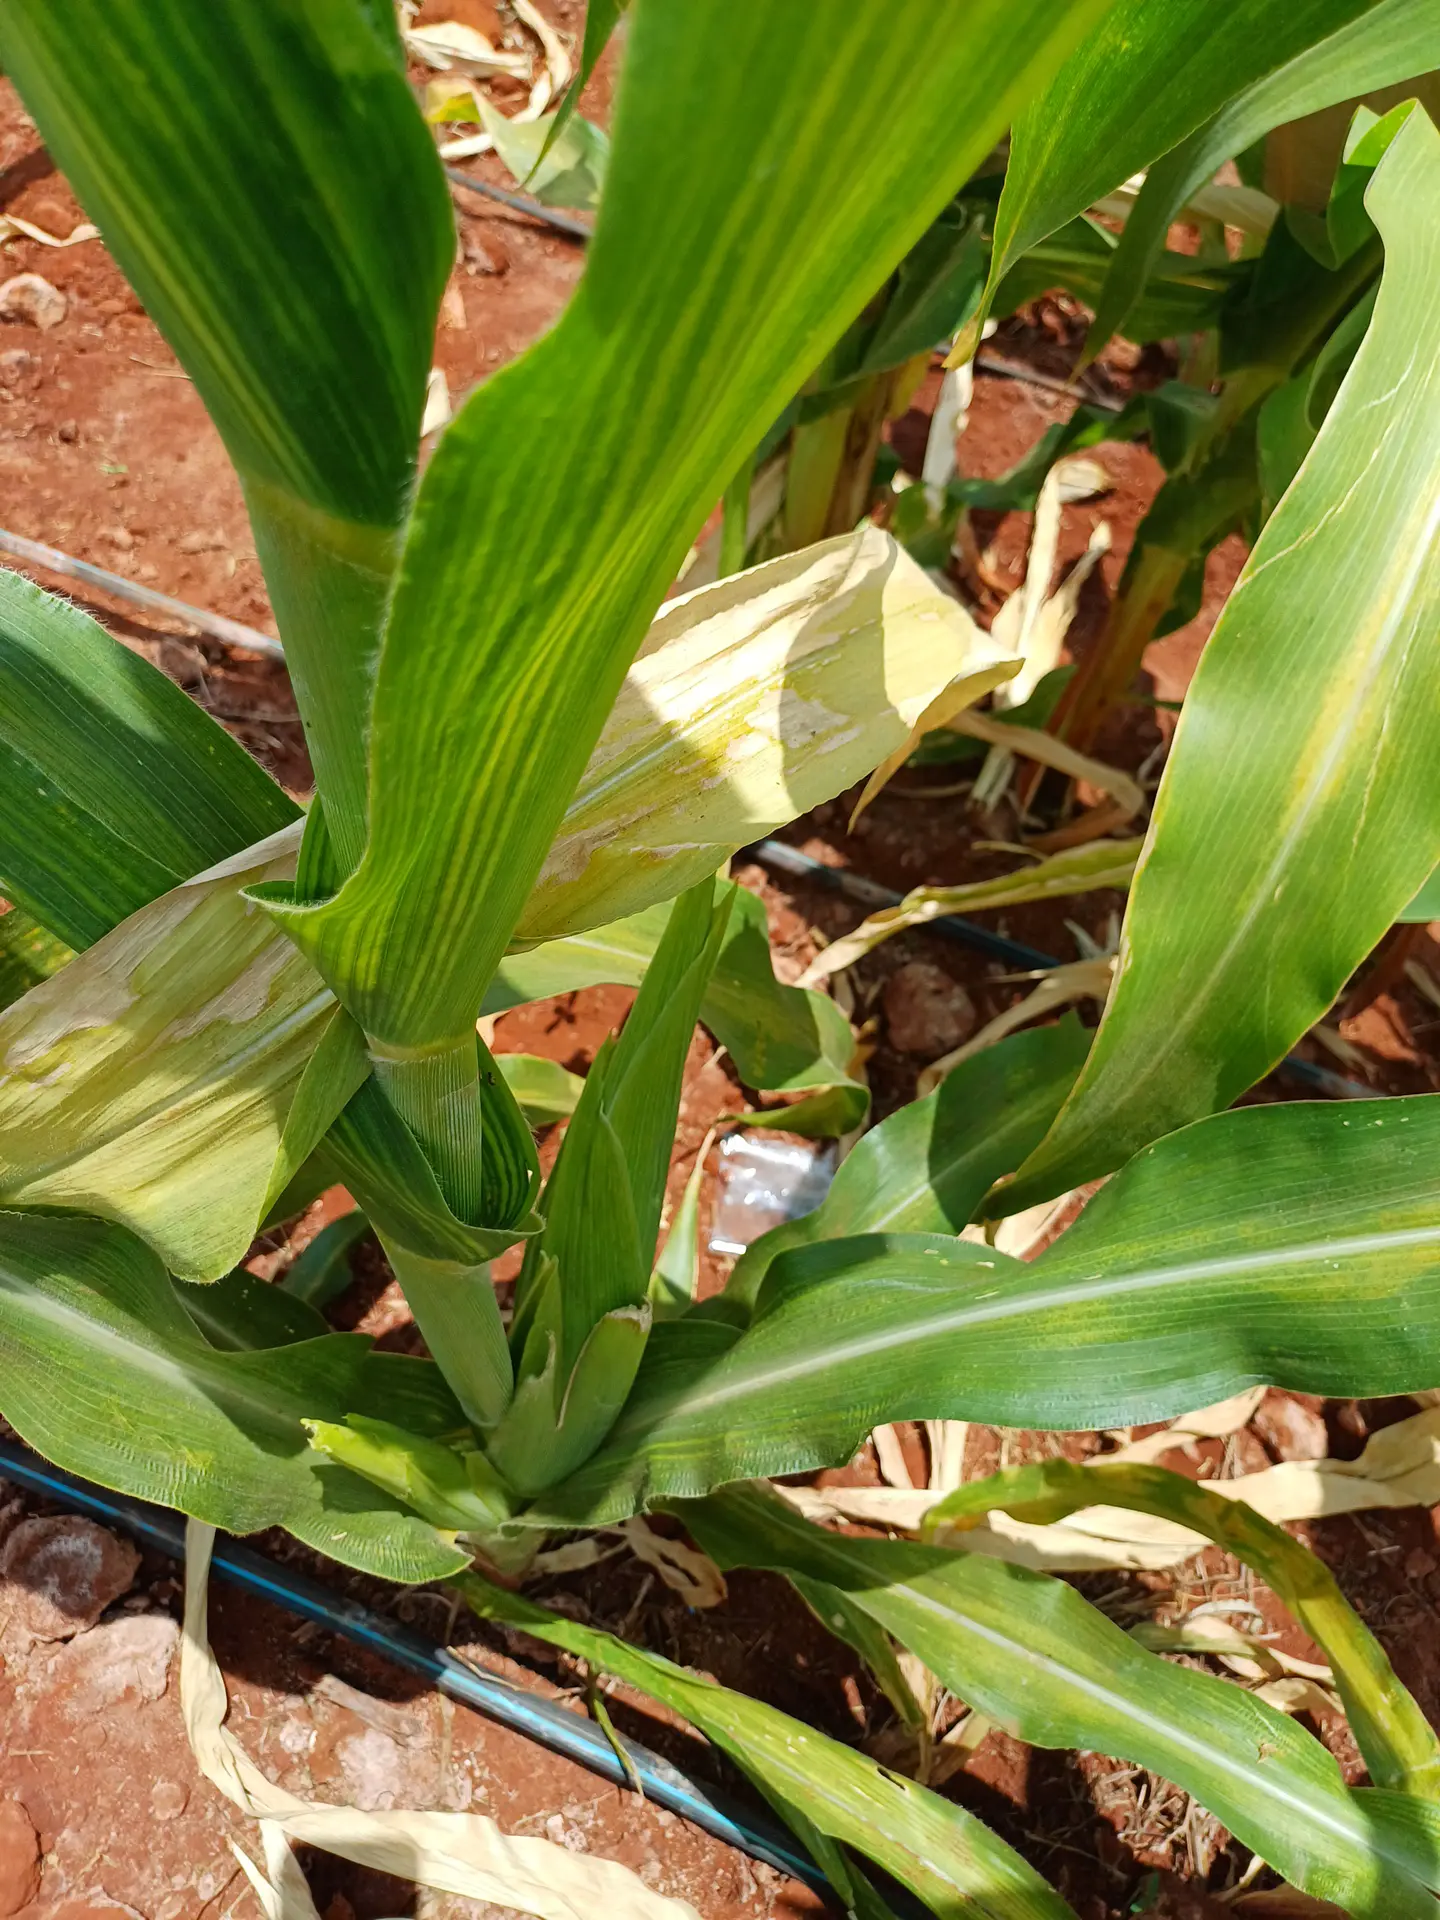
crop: maize
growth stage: flowering
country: Kenya
